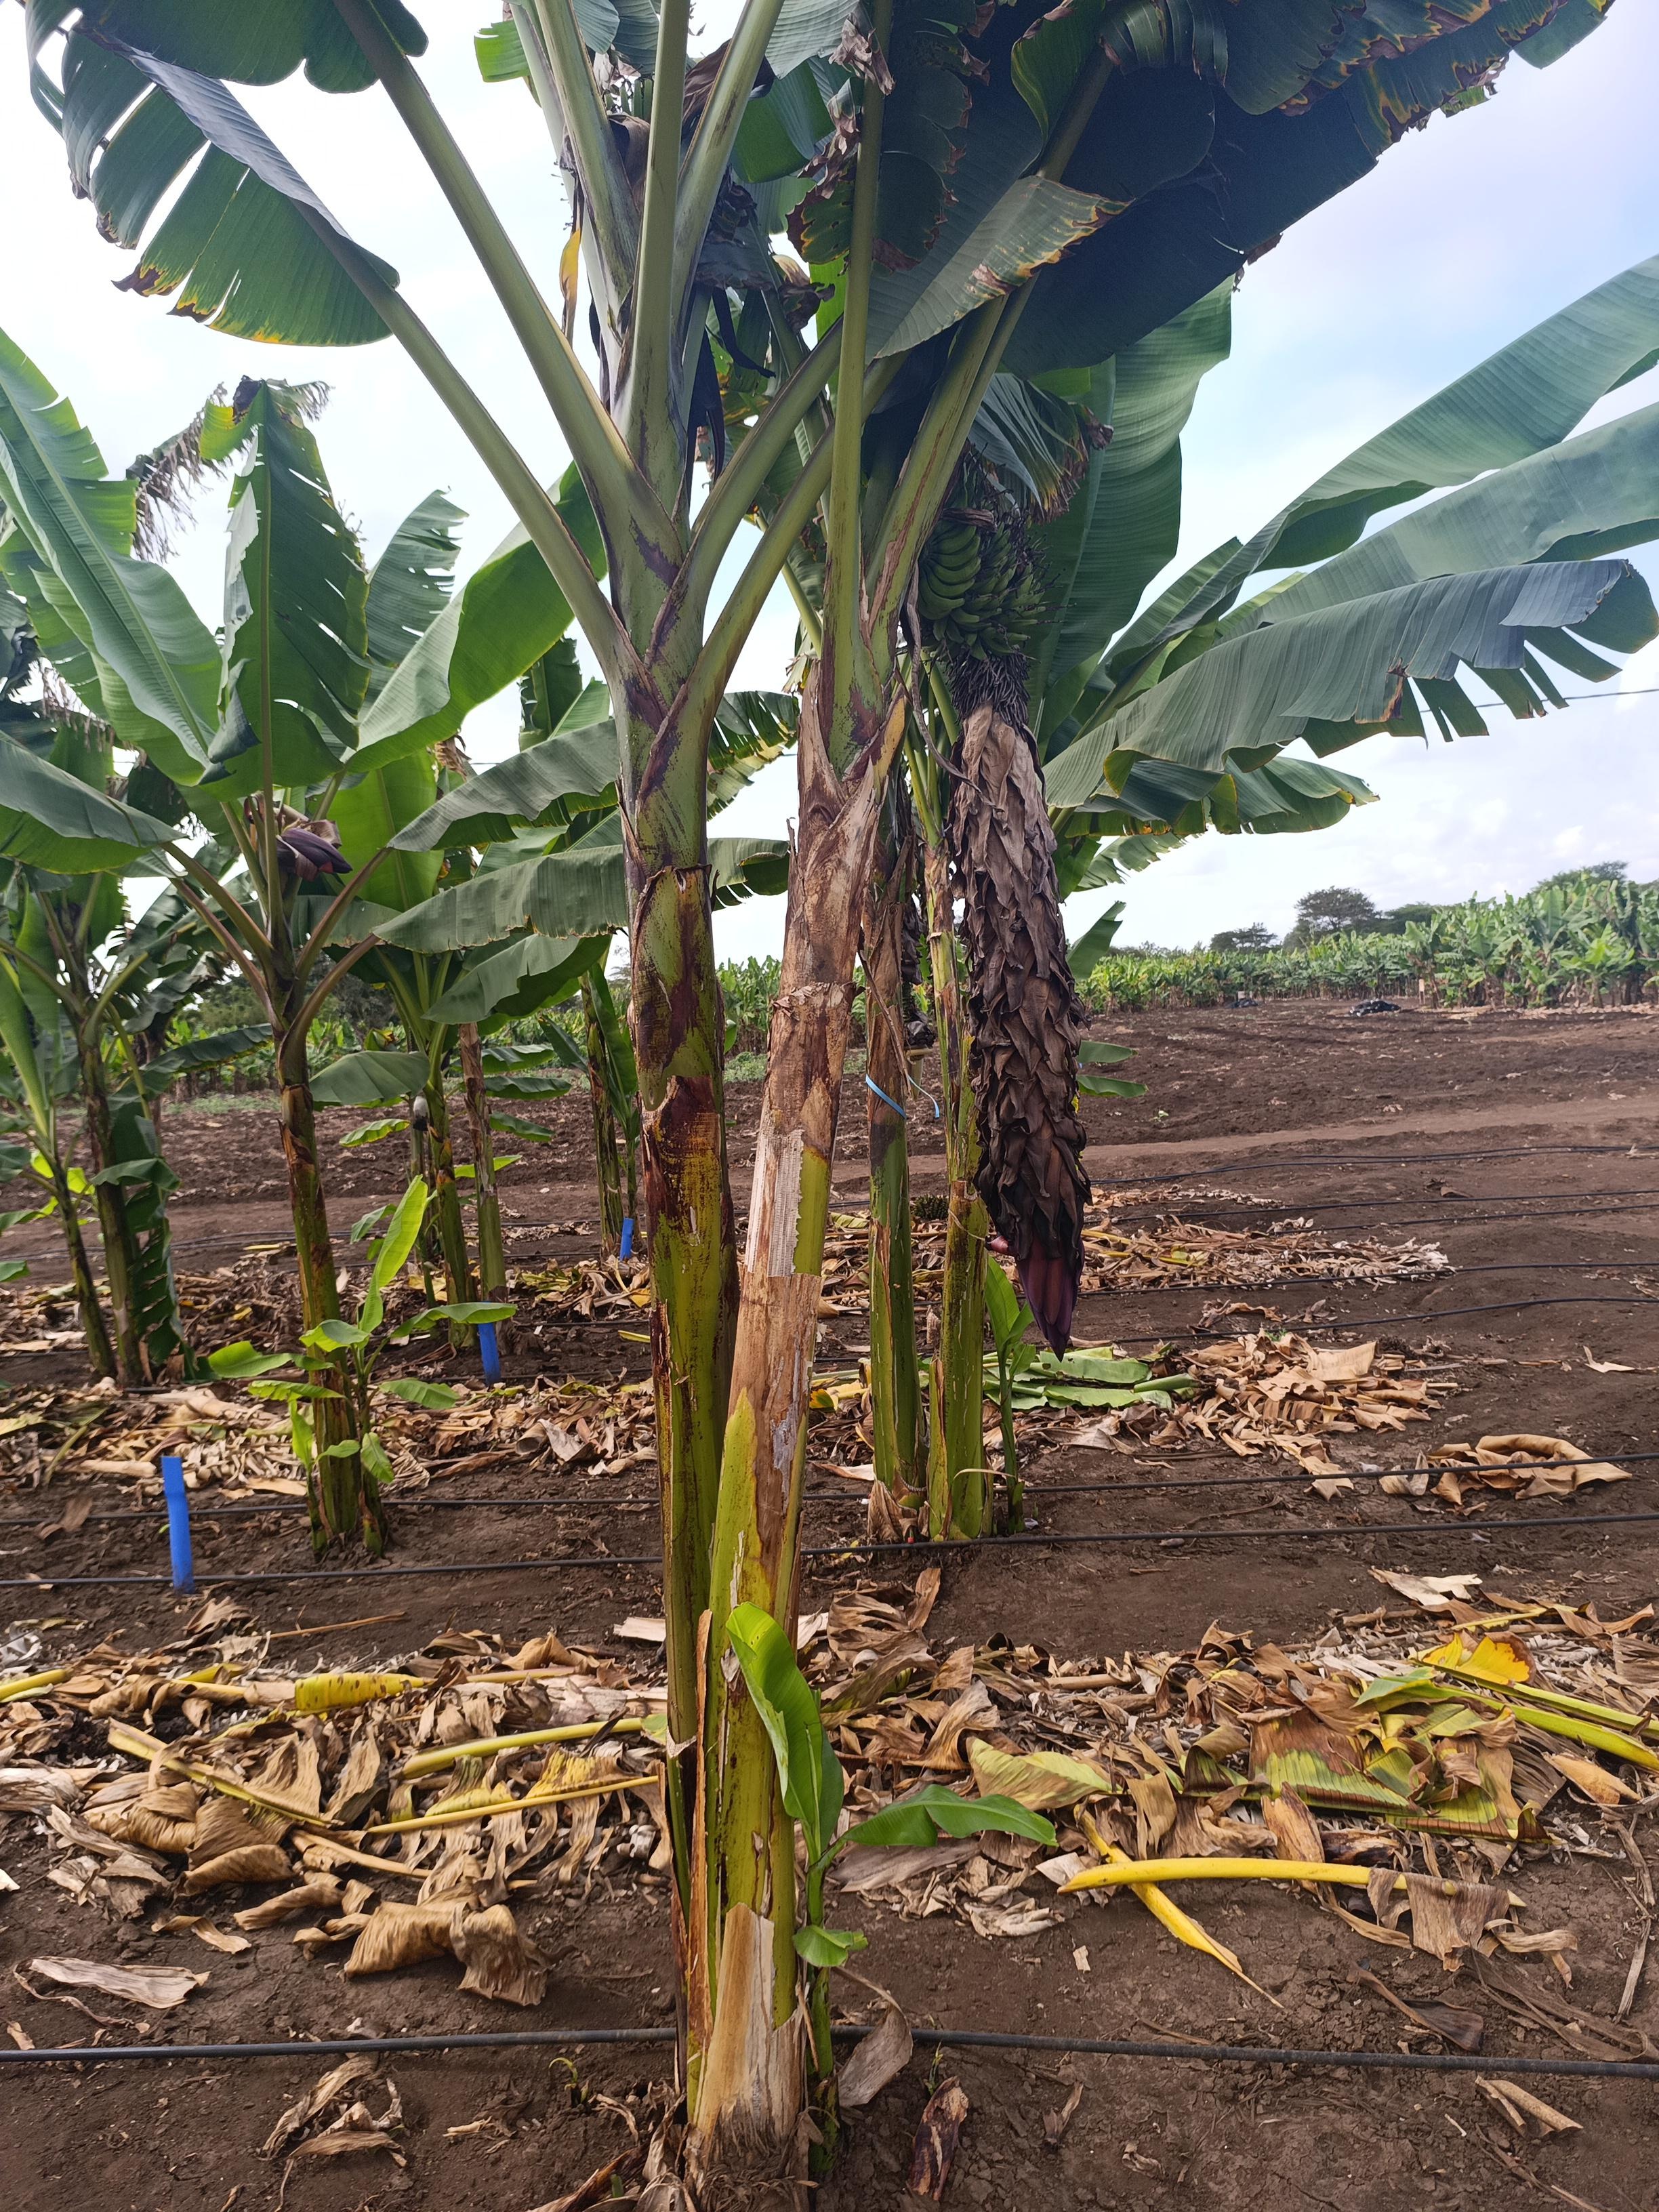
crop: banana
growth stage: development fruit
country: Tanzania
